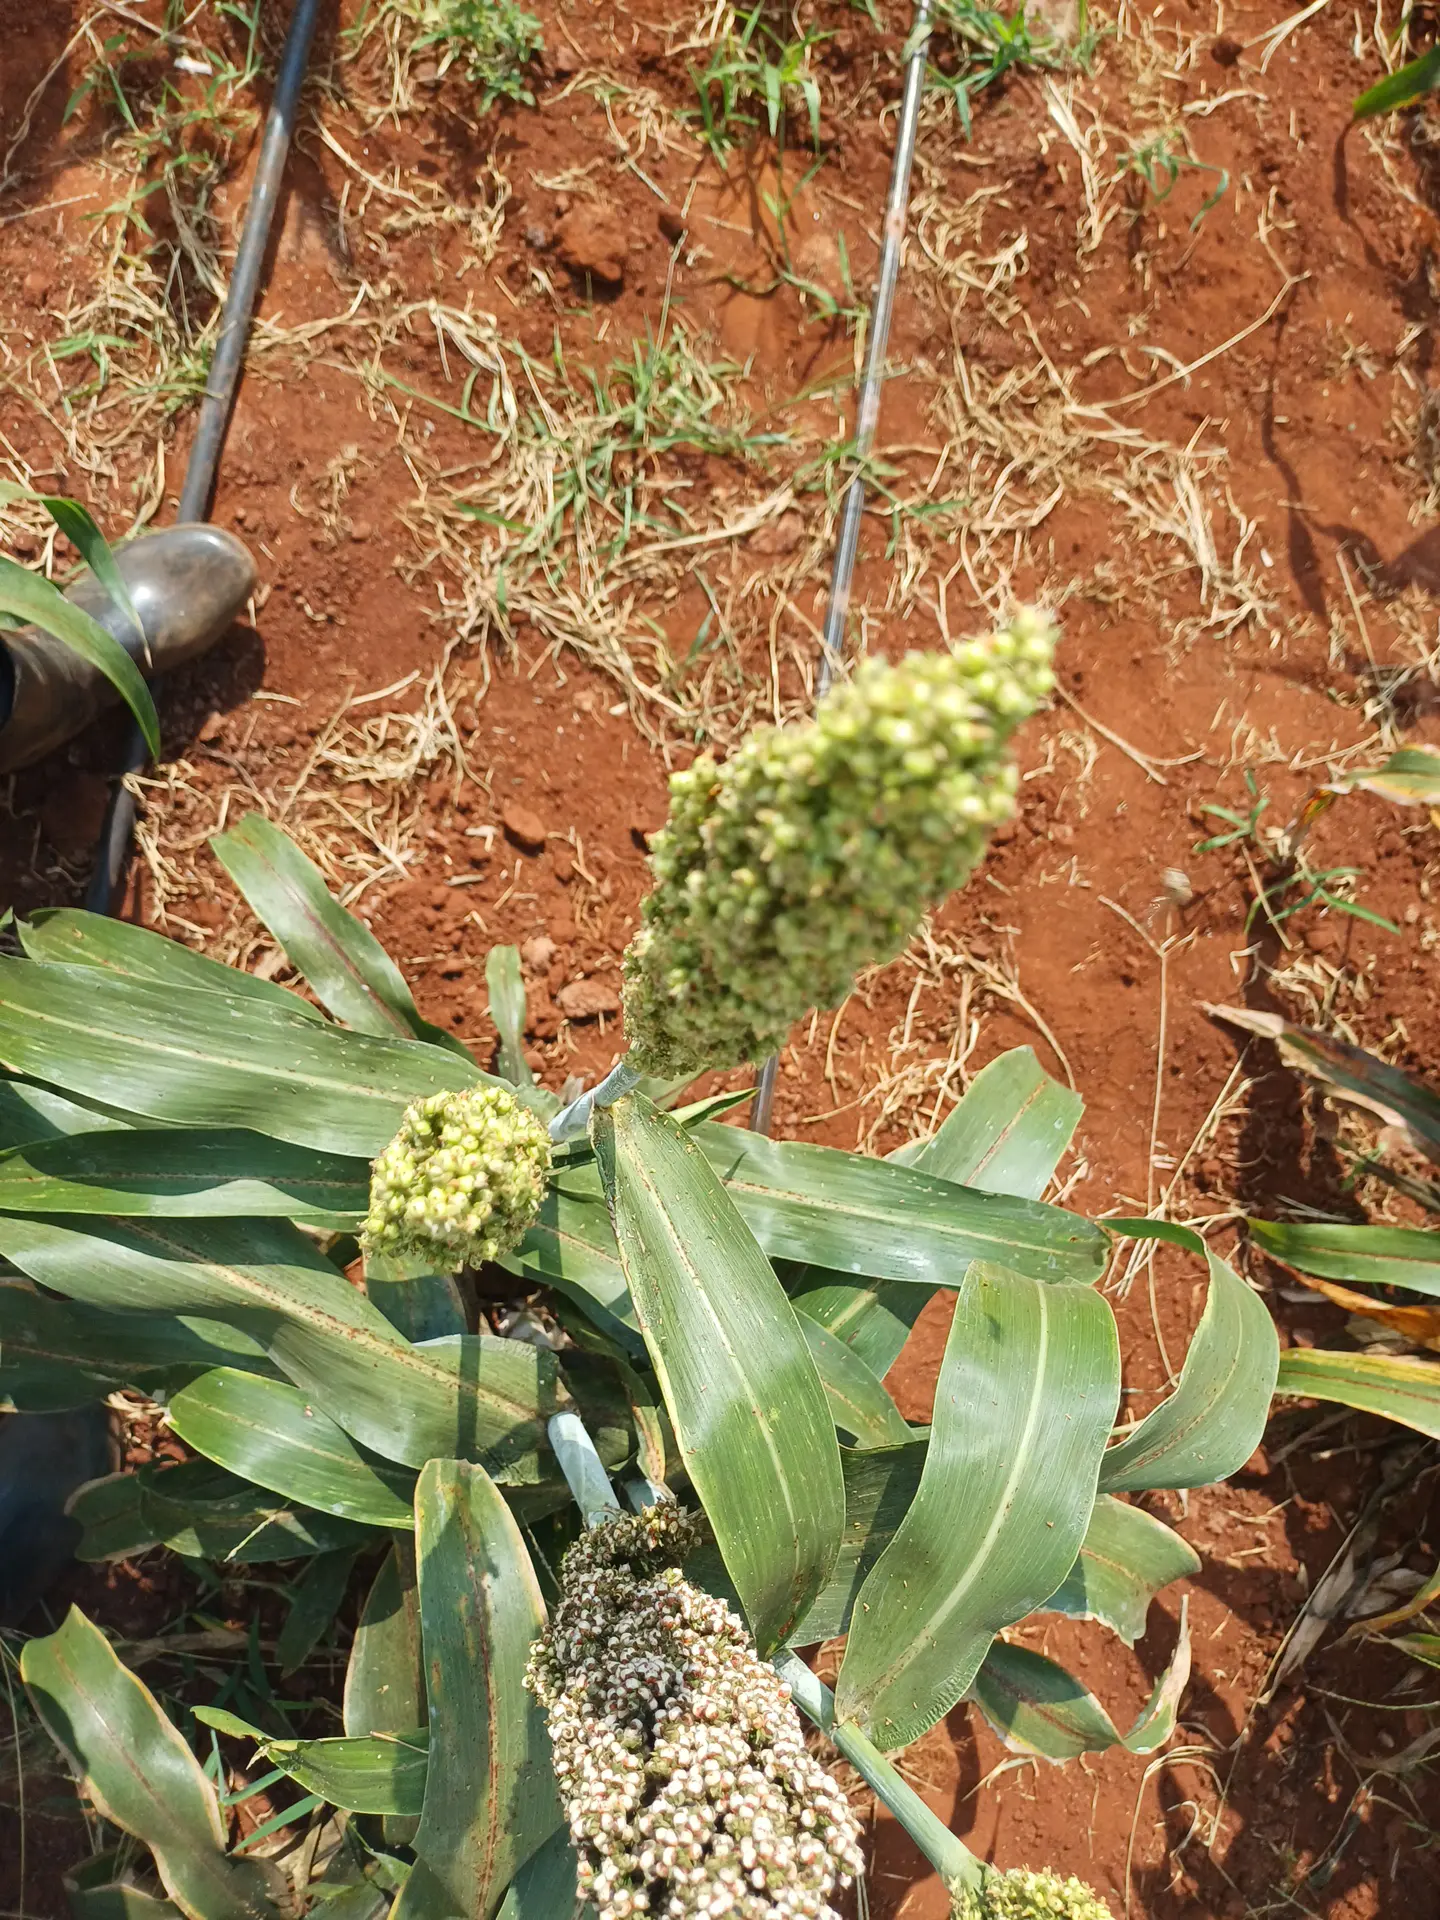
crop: sorghum
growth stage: filling grain
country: Kenya
